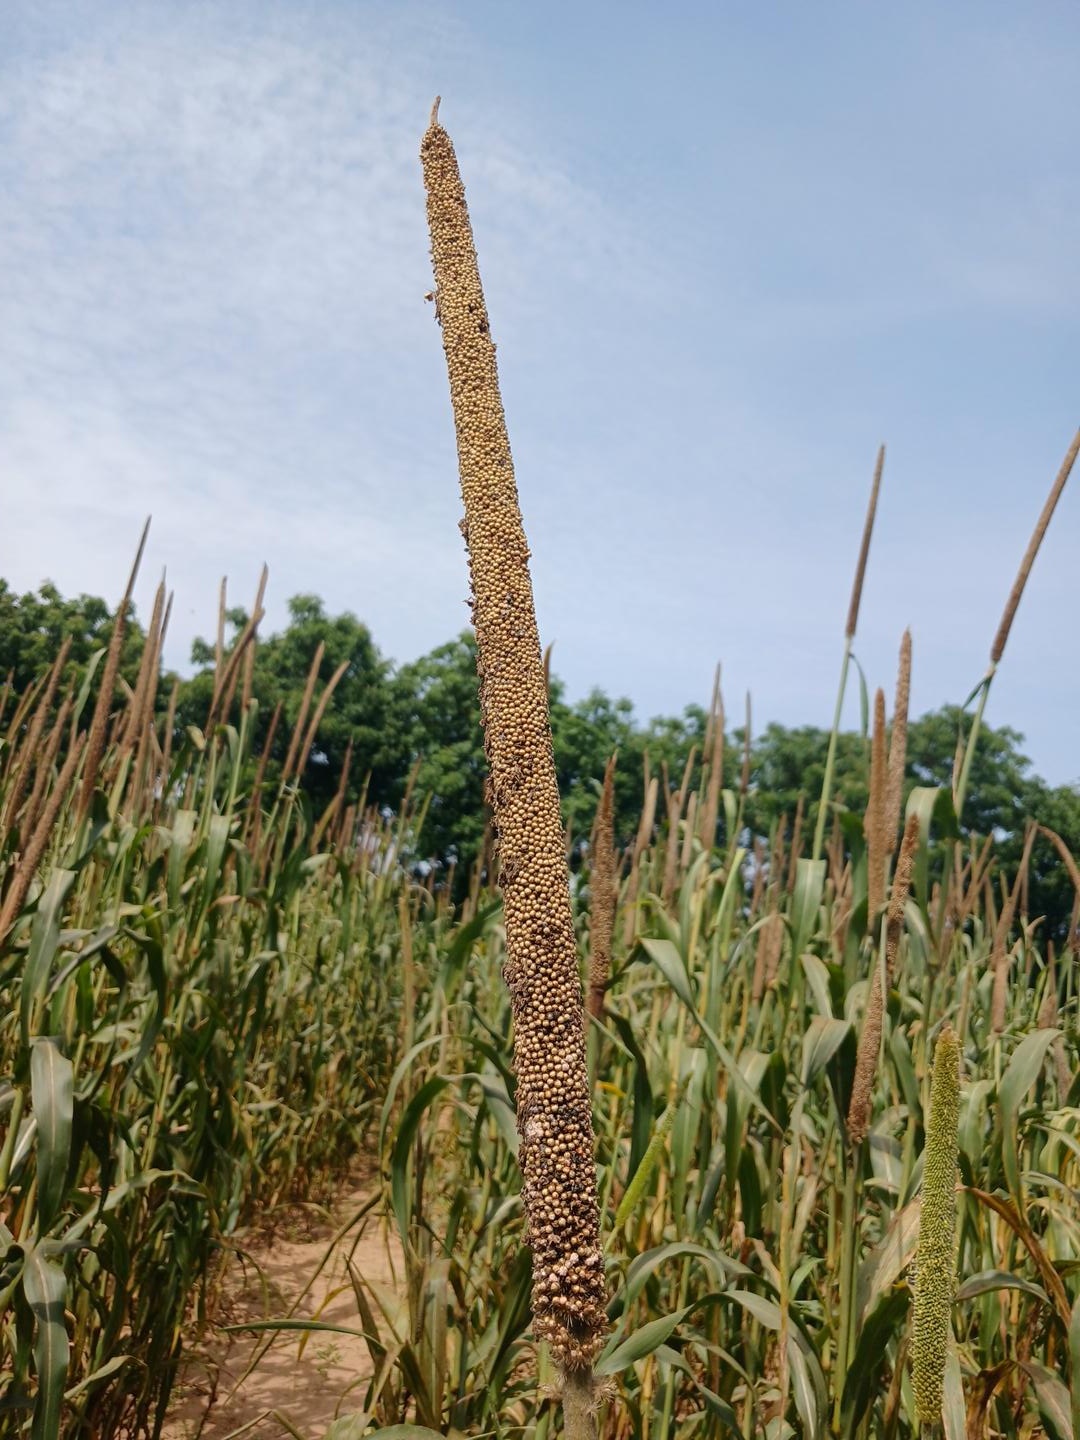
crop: pearl millet
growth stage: maturity
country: Senegal
